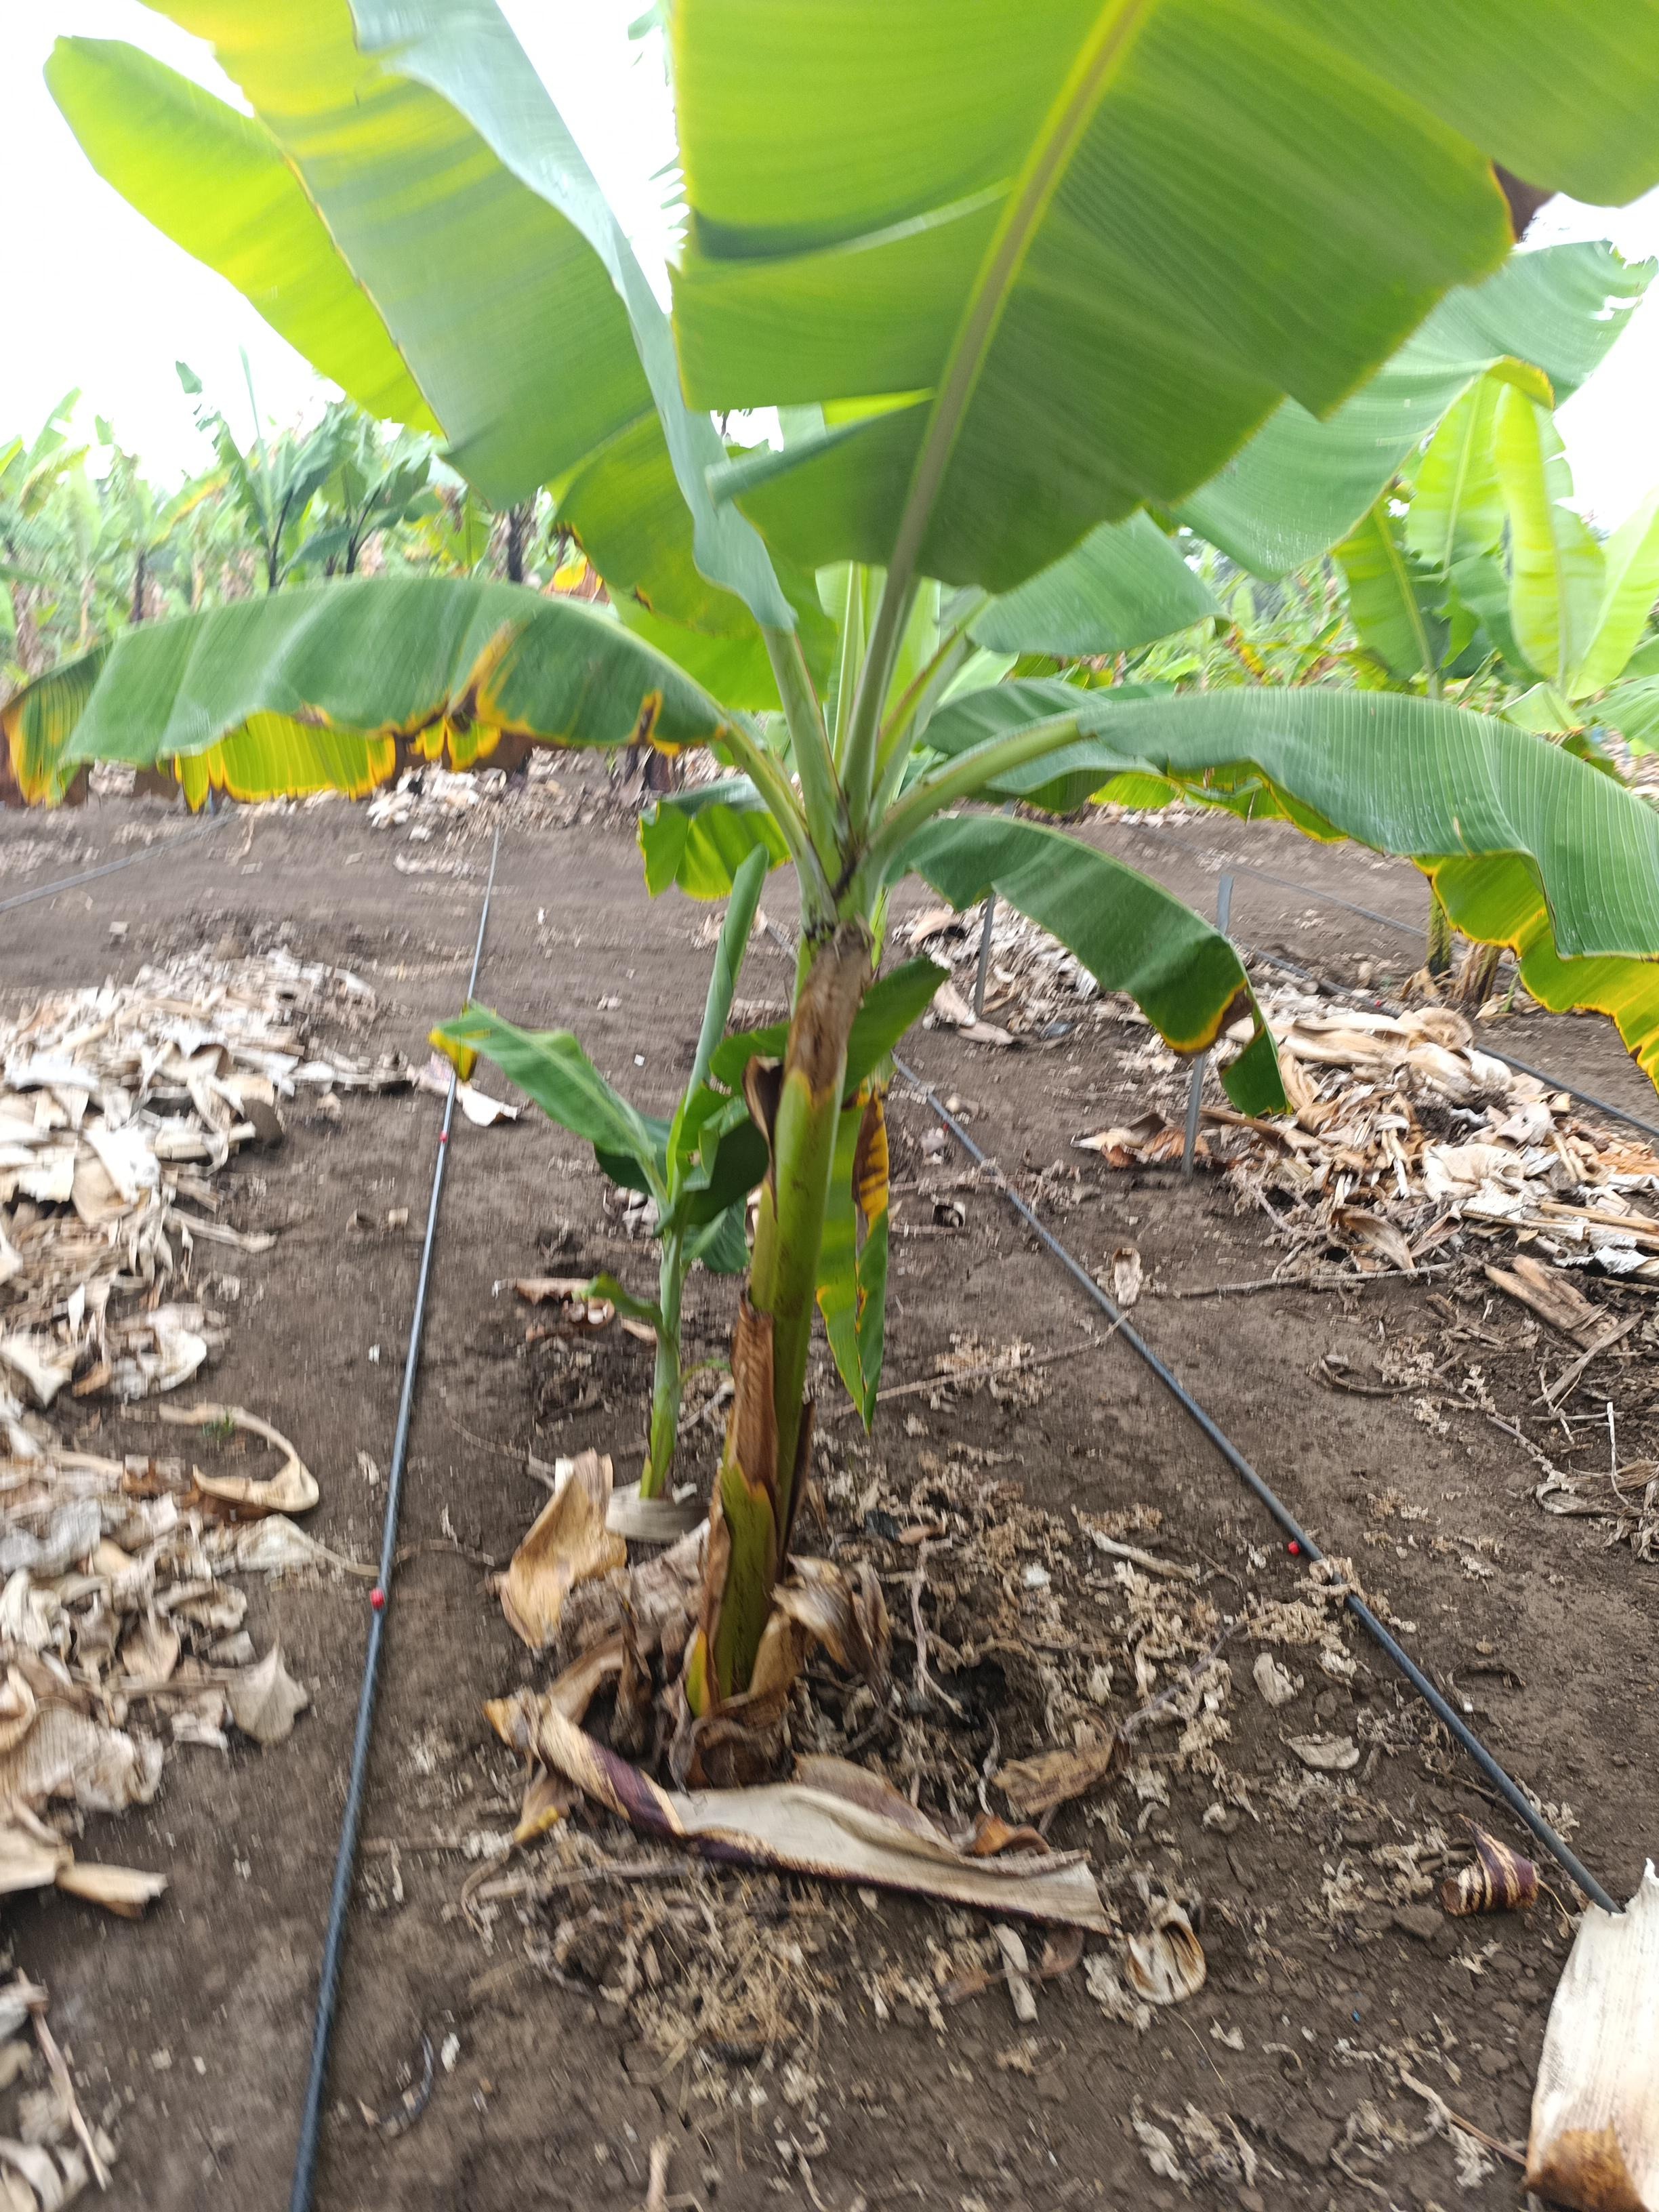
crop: banana
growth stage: vegetative
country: Tanzania
